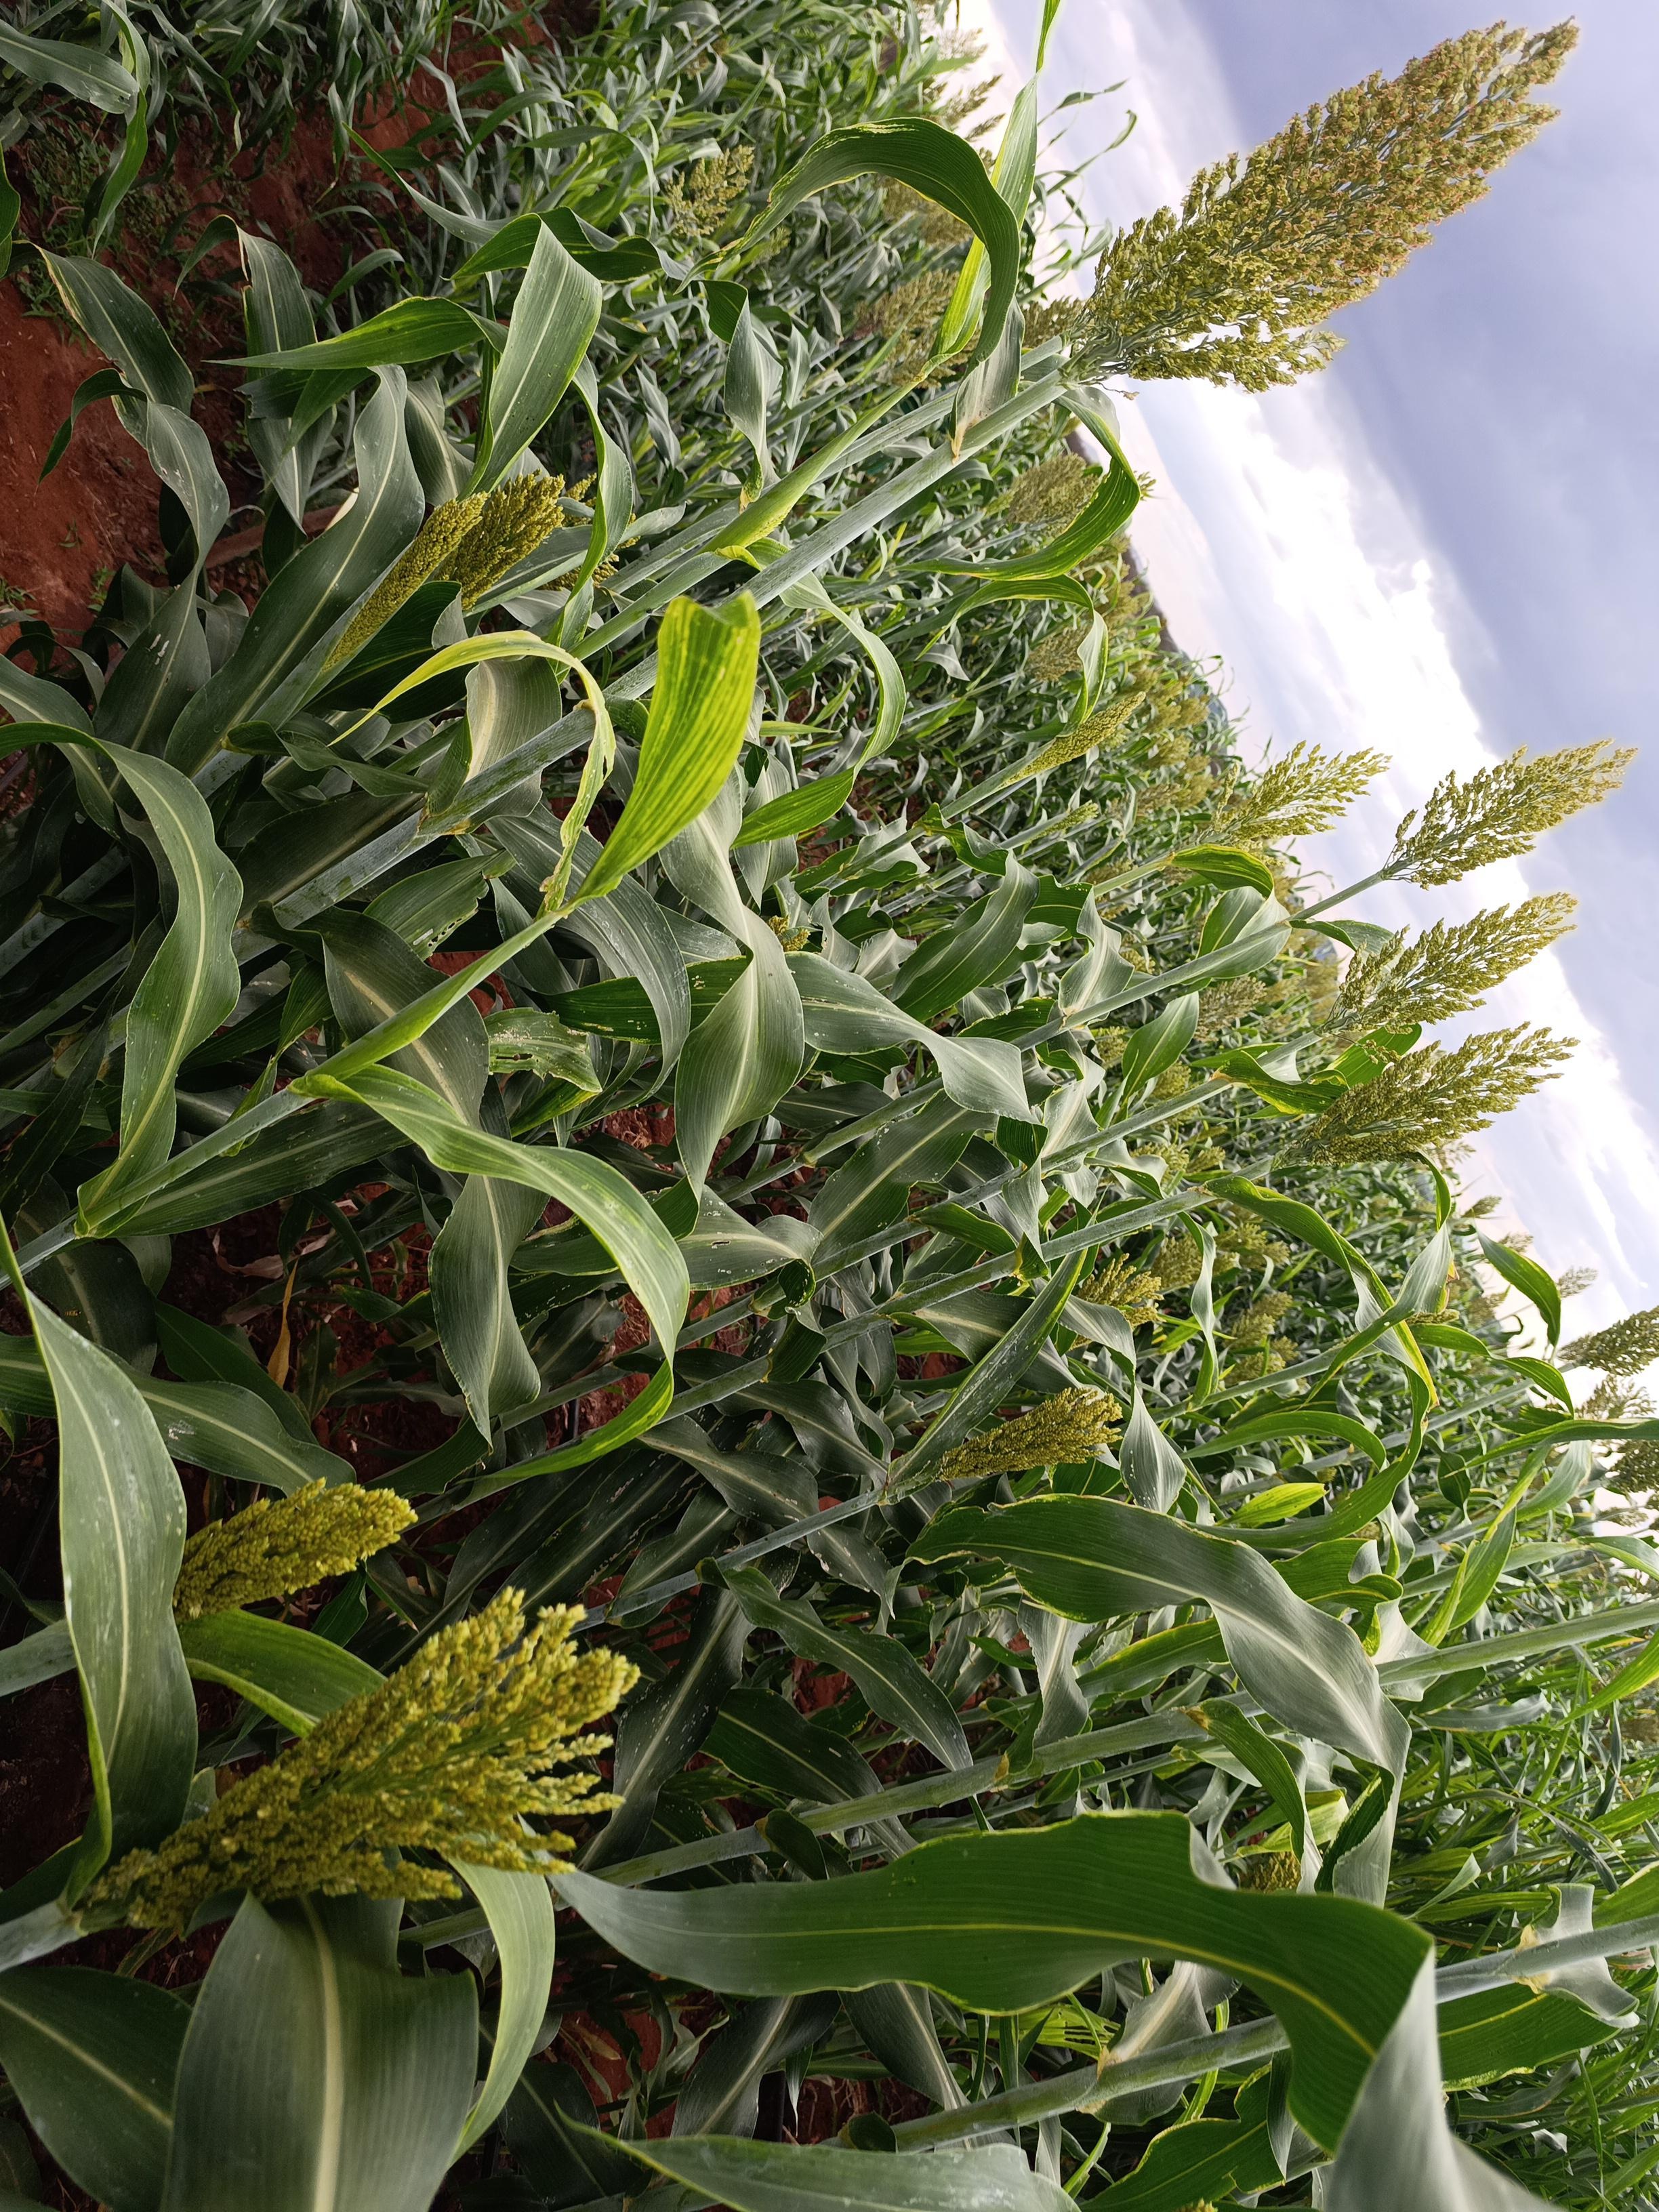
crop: sorghum
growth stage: flowering
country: Kenya
